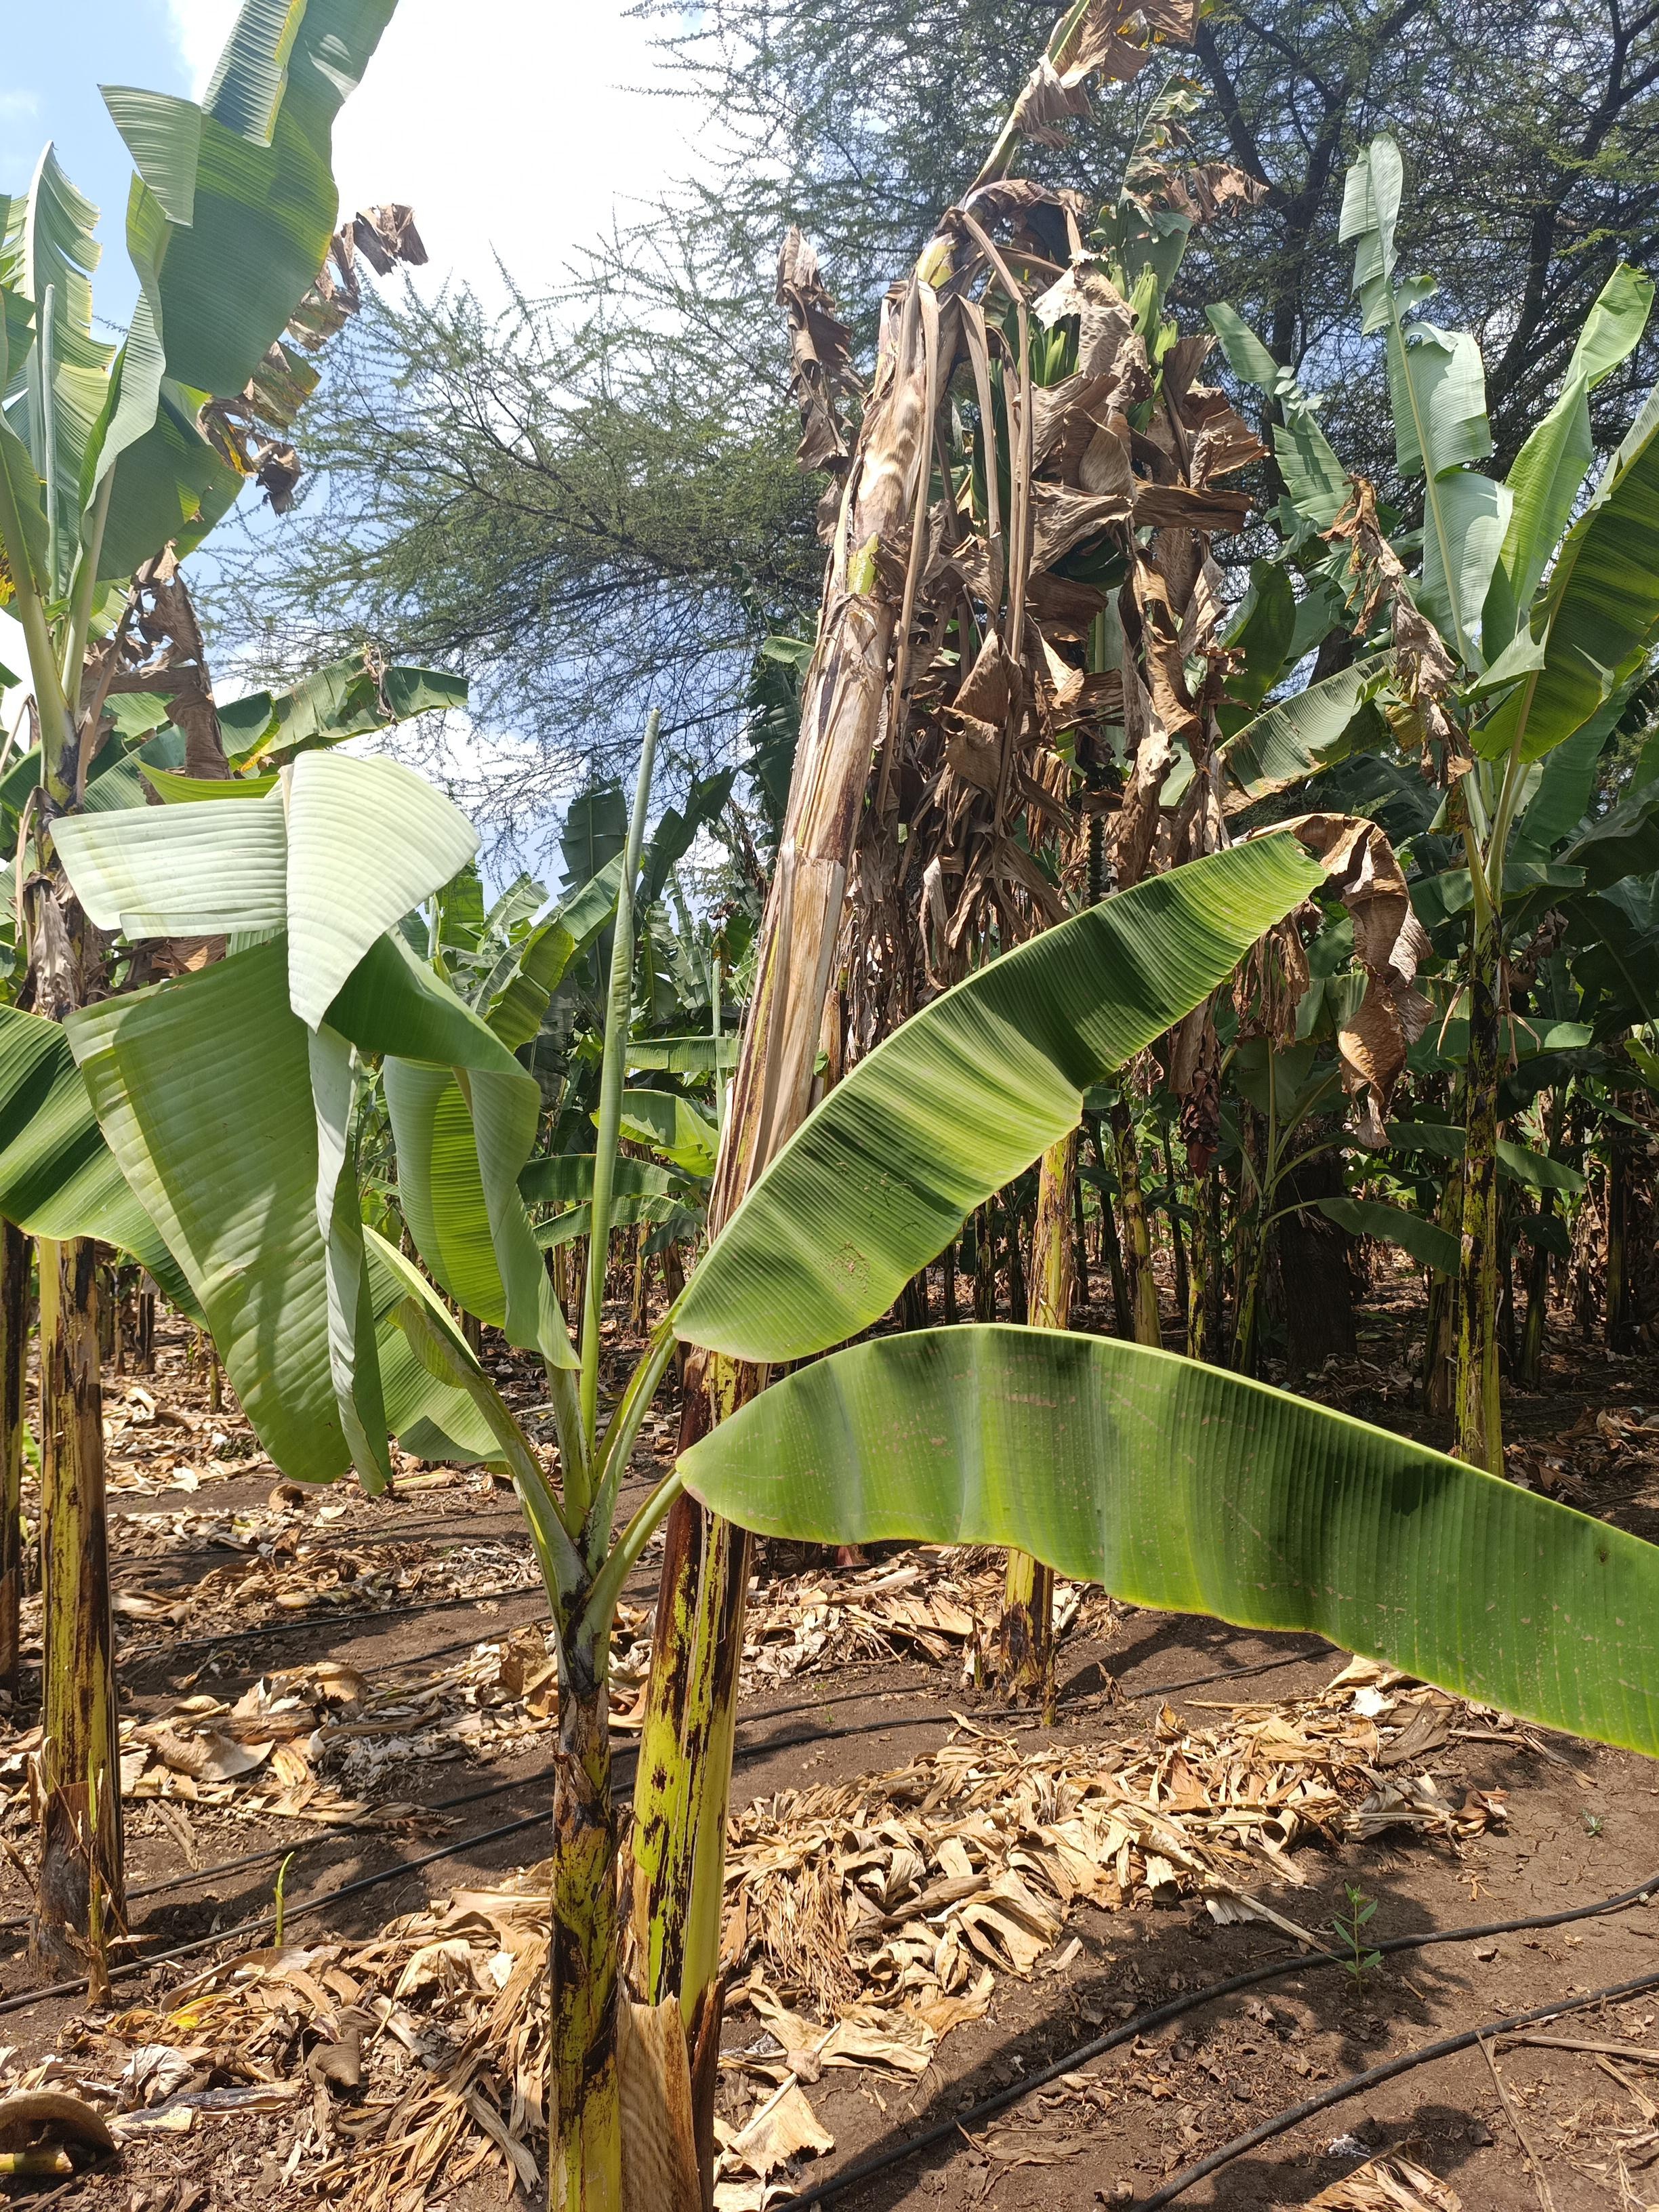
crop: banana
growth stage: development fruit
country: Tanzania
